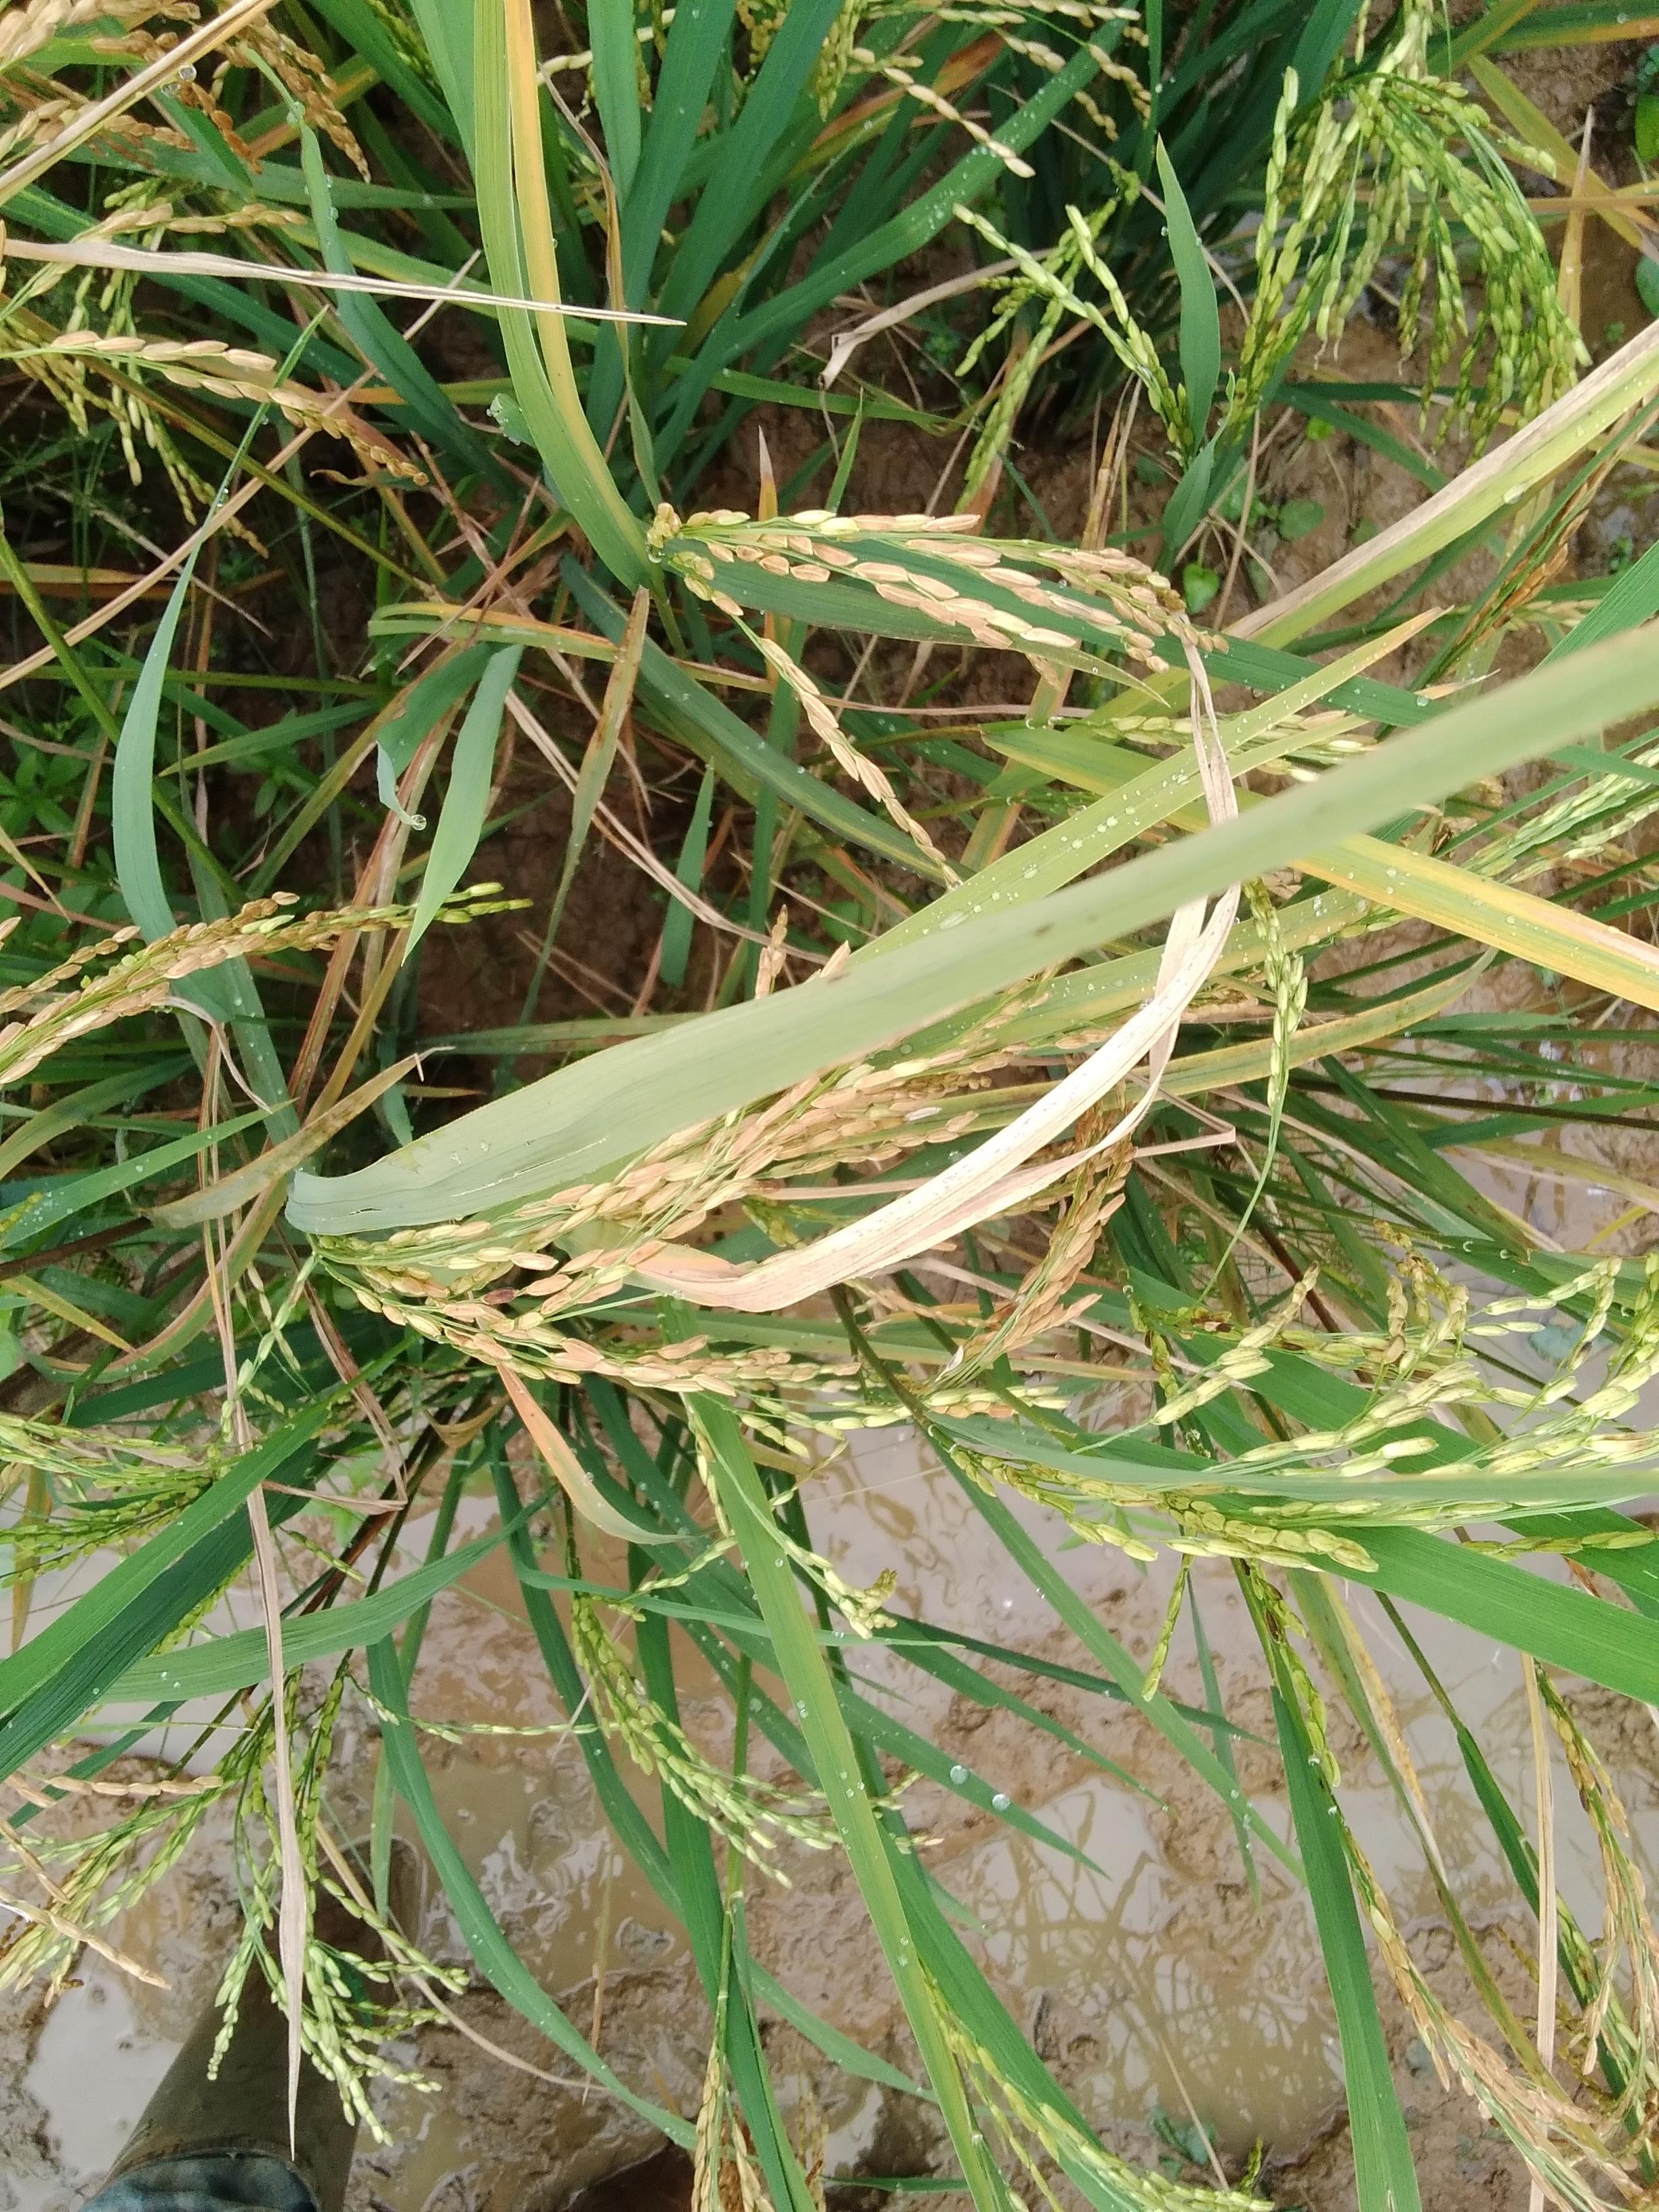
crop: rice
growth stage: ripening
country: Nigeria
